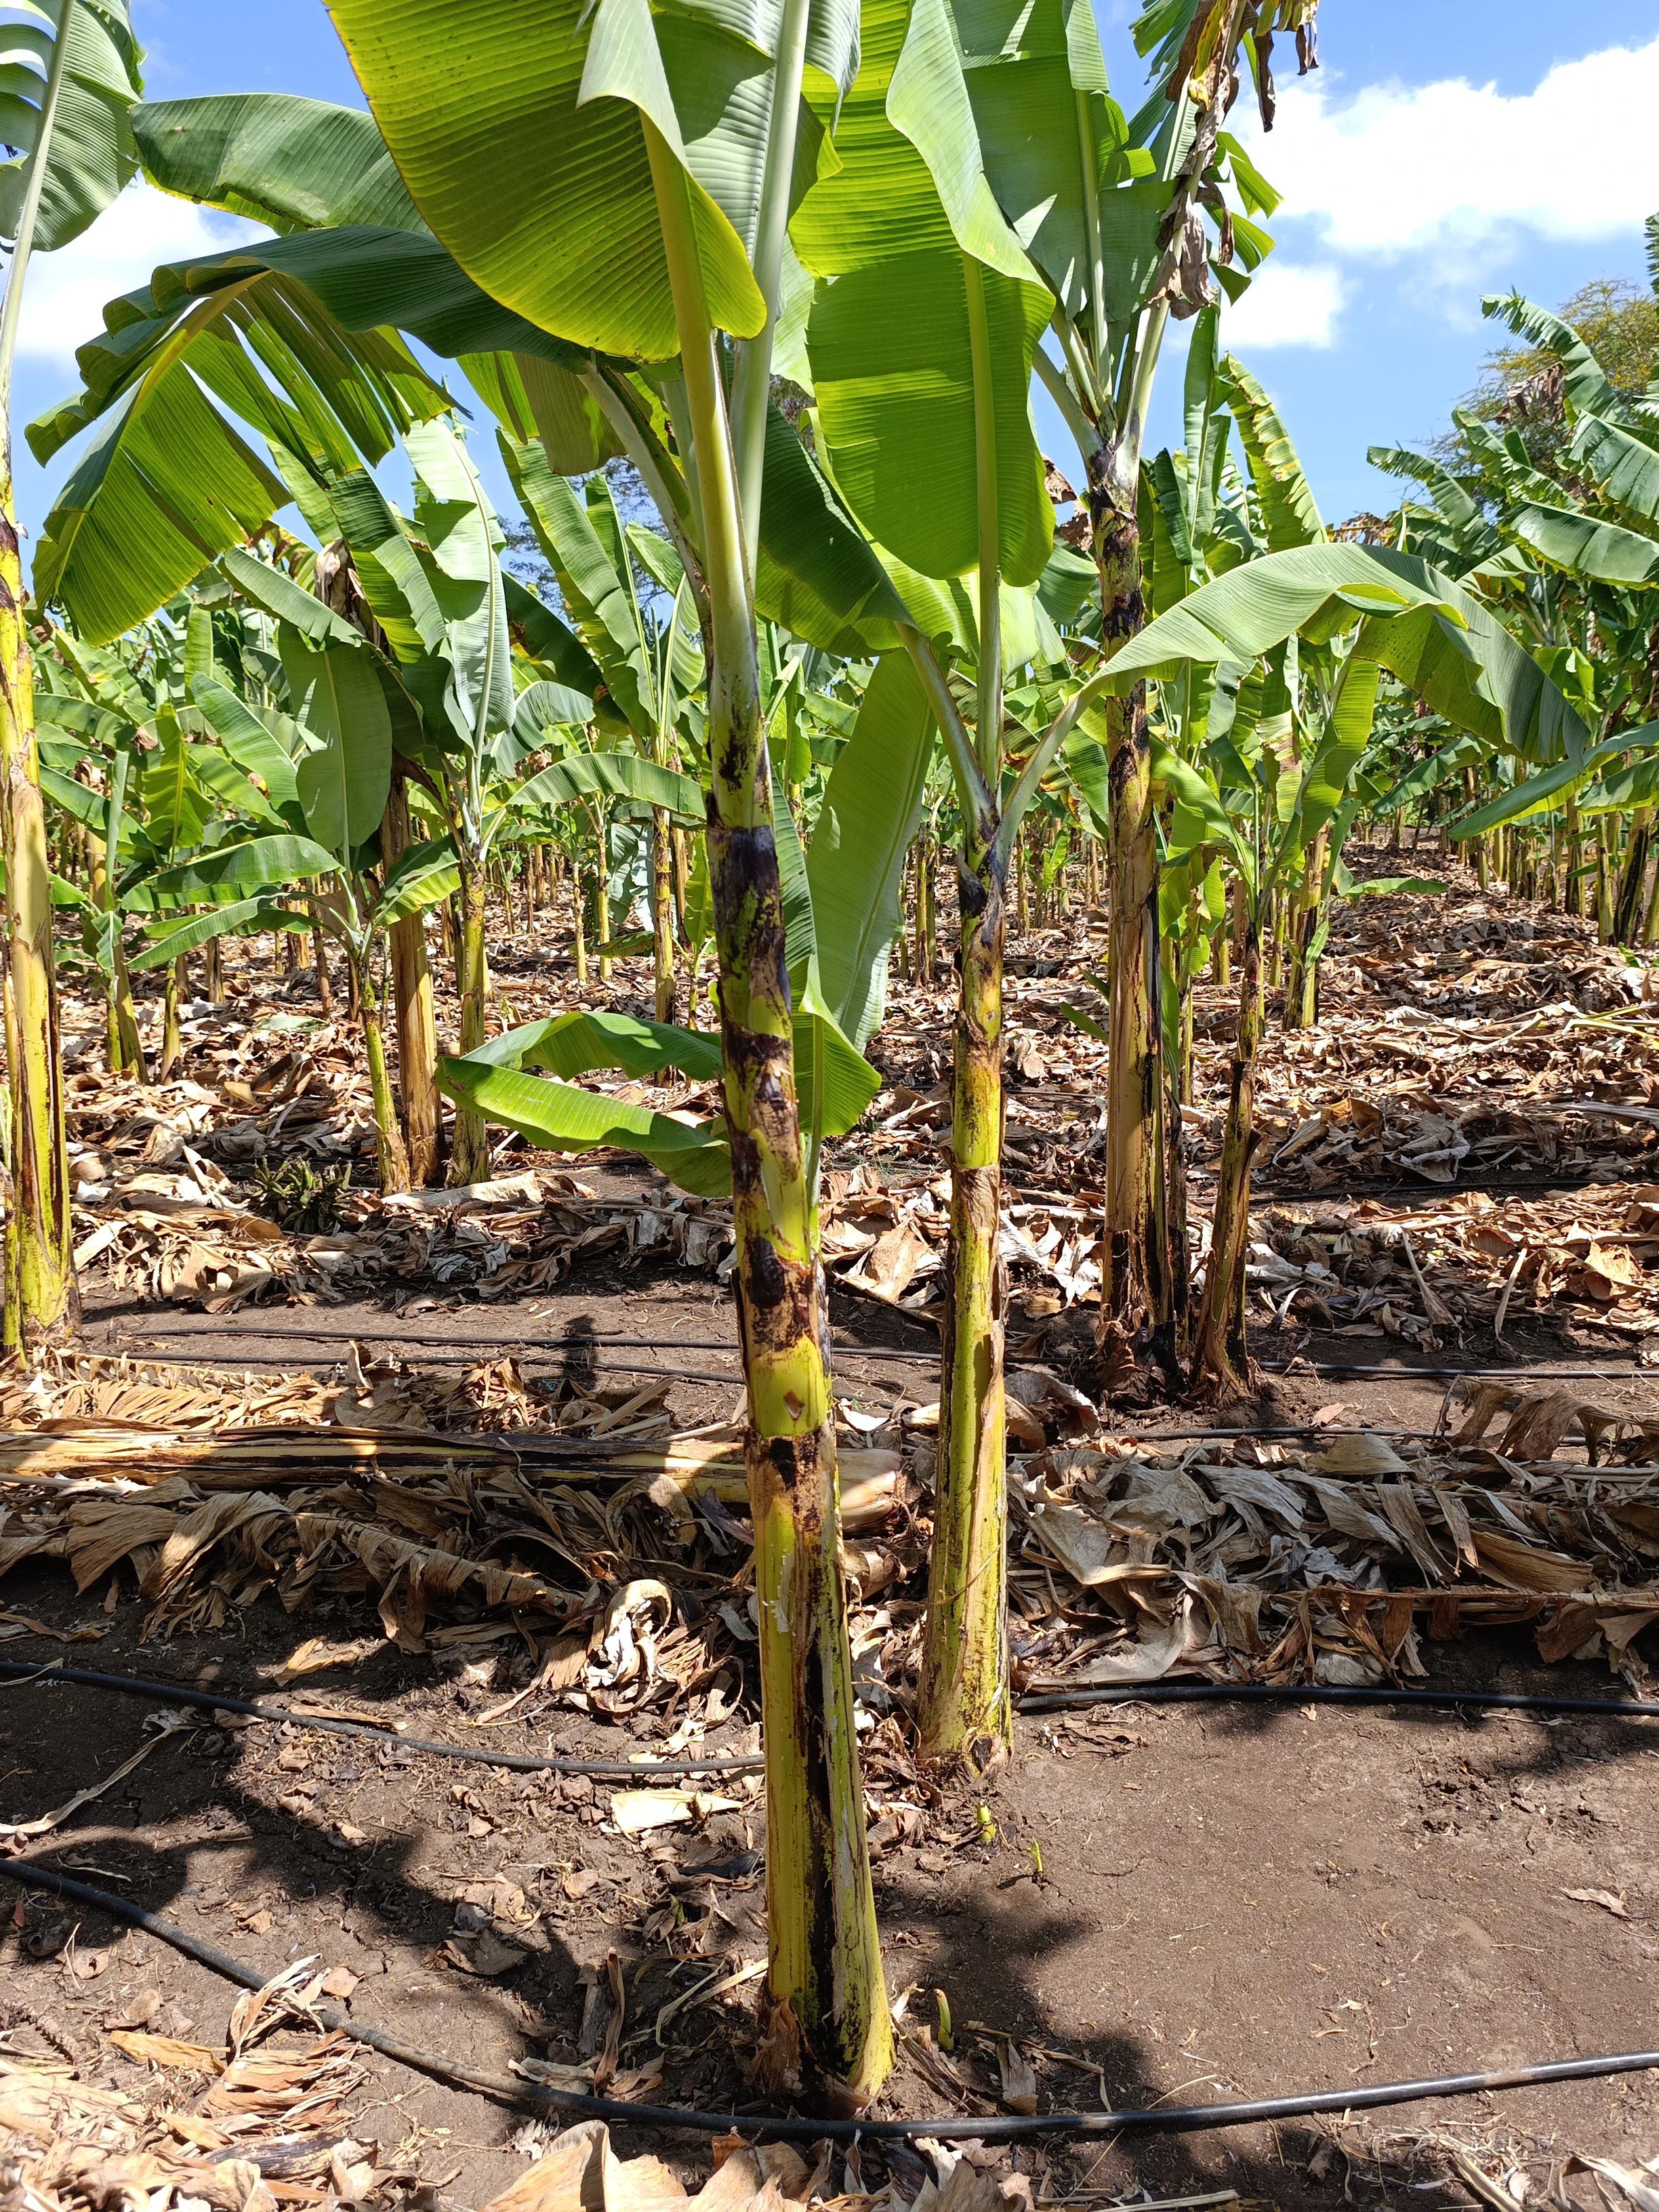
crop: banana
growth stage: vegetative
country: Tanzania
